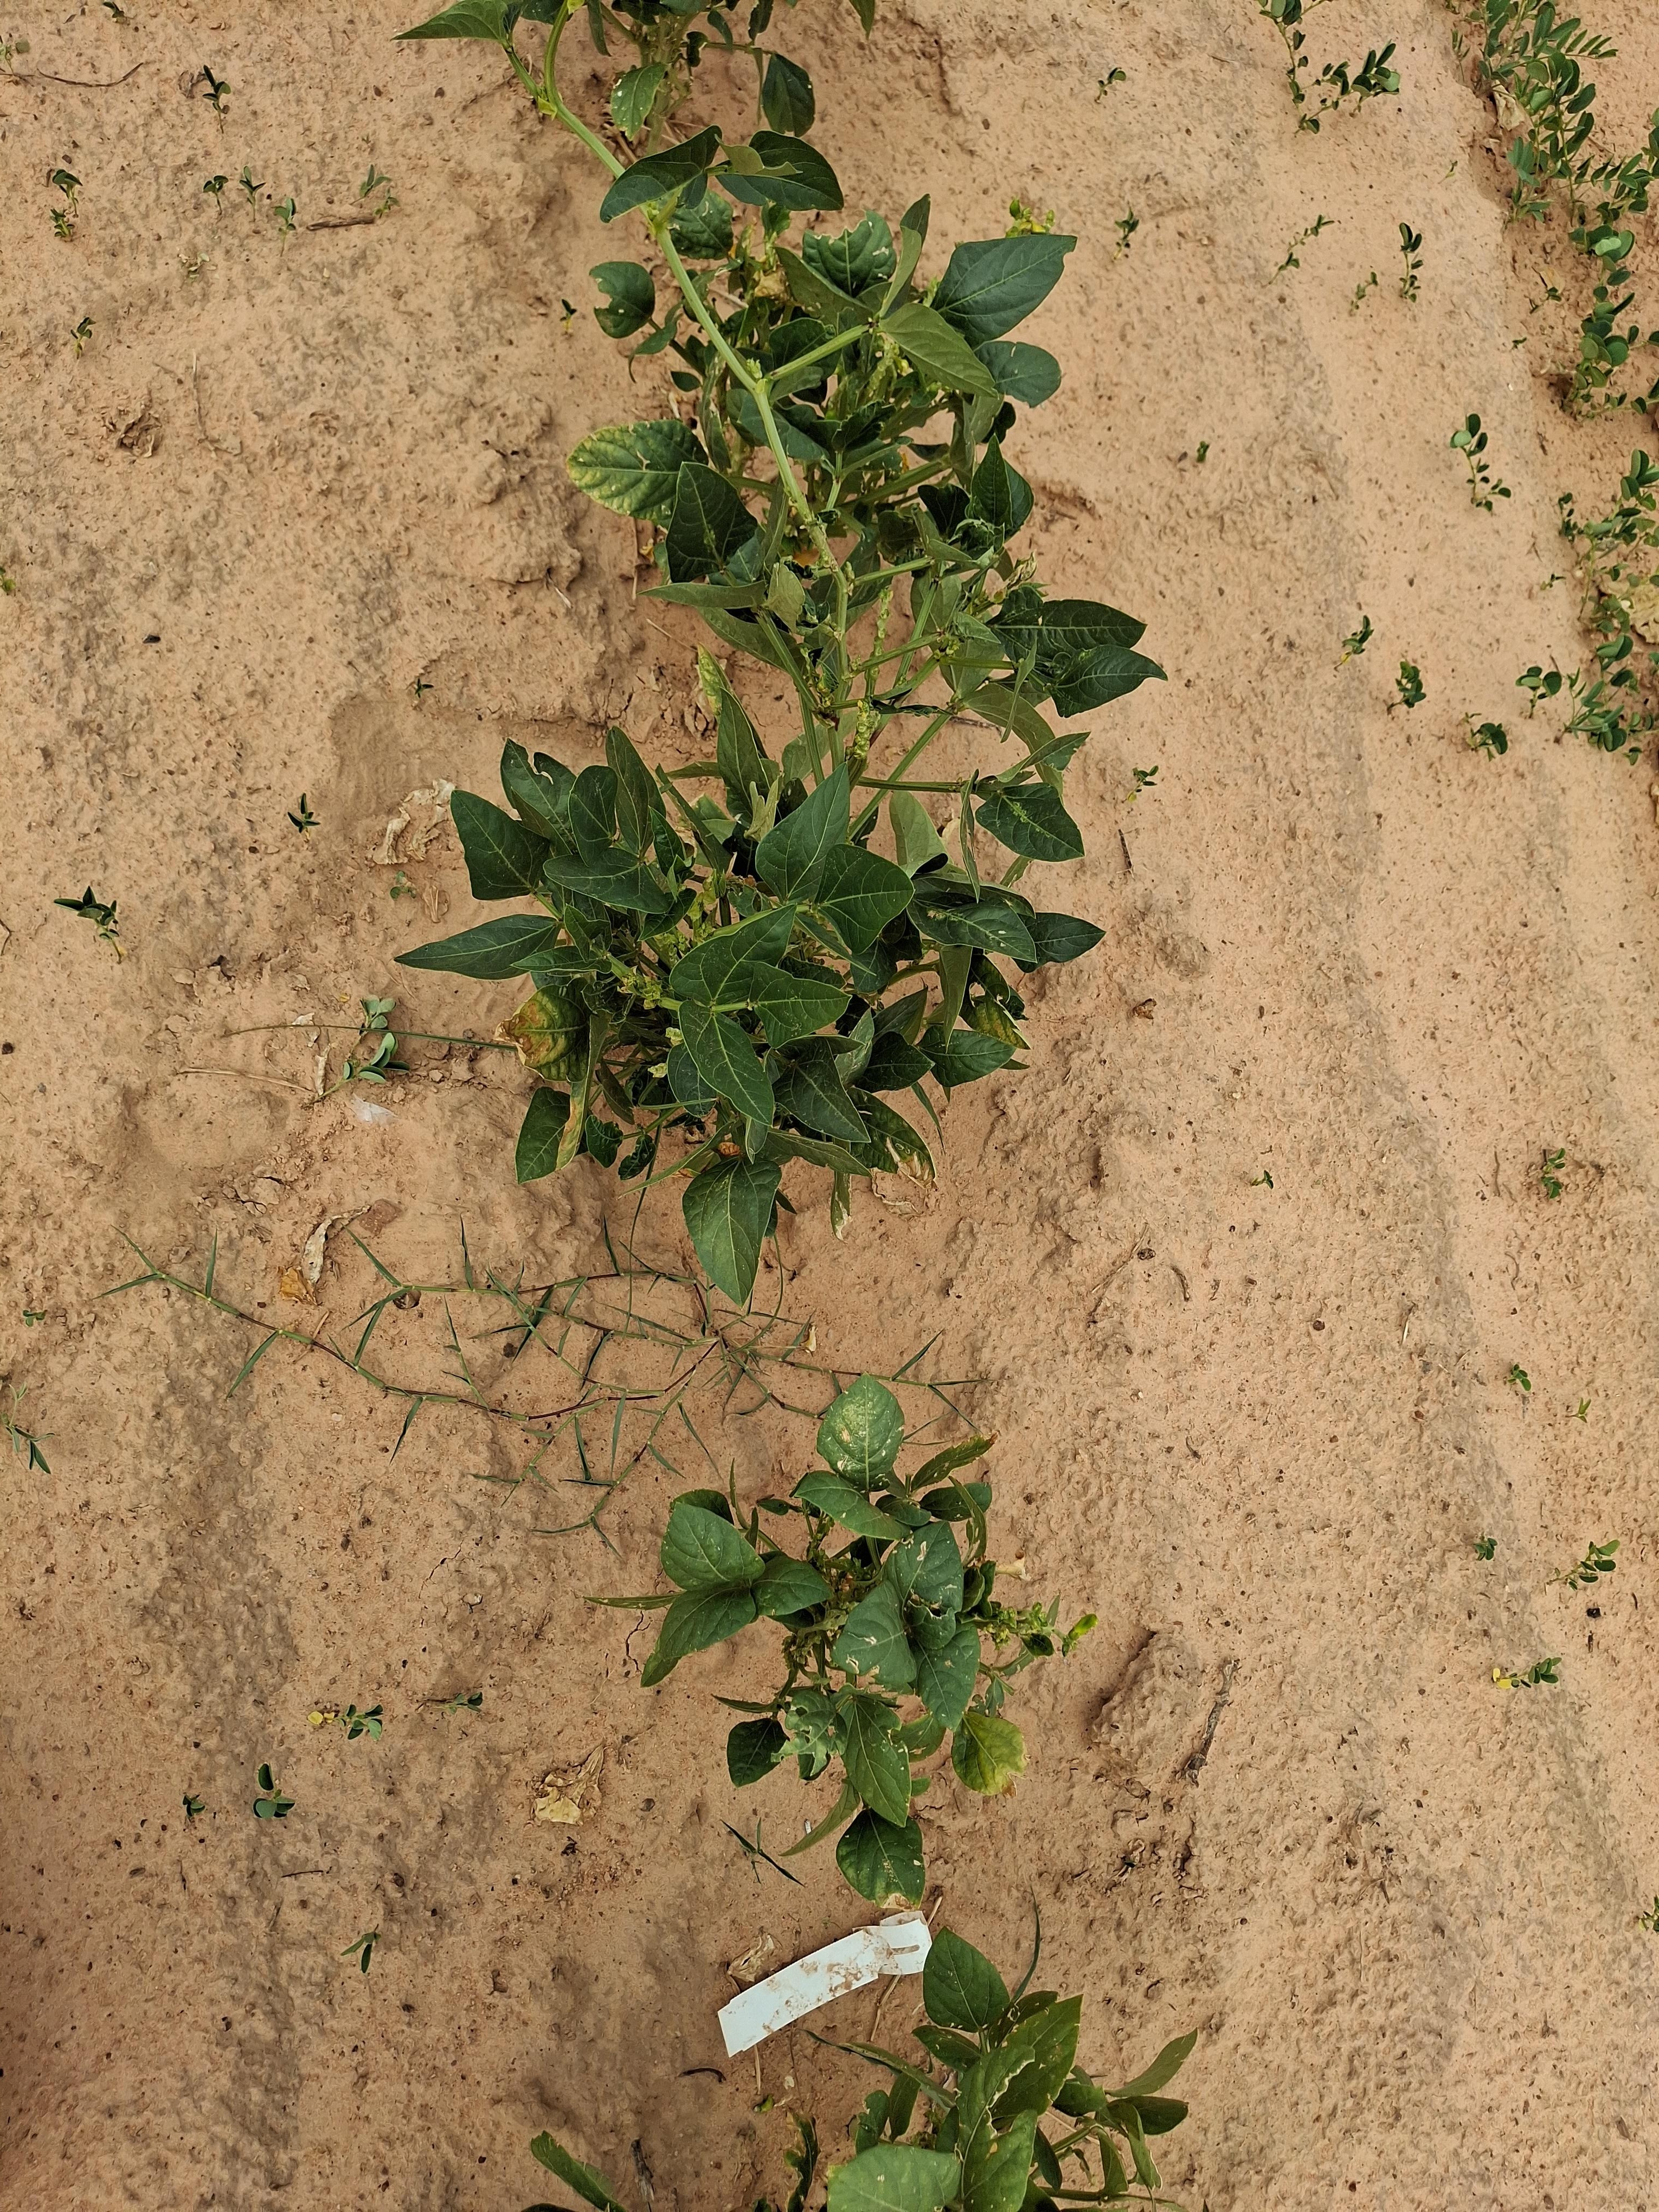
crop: cowpea
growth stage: harvest maturity
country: Nigeria
